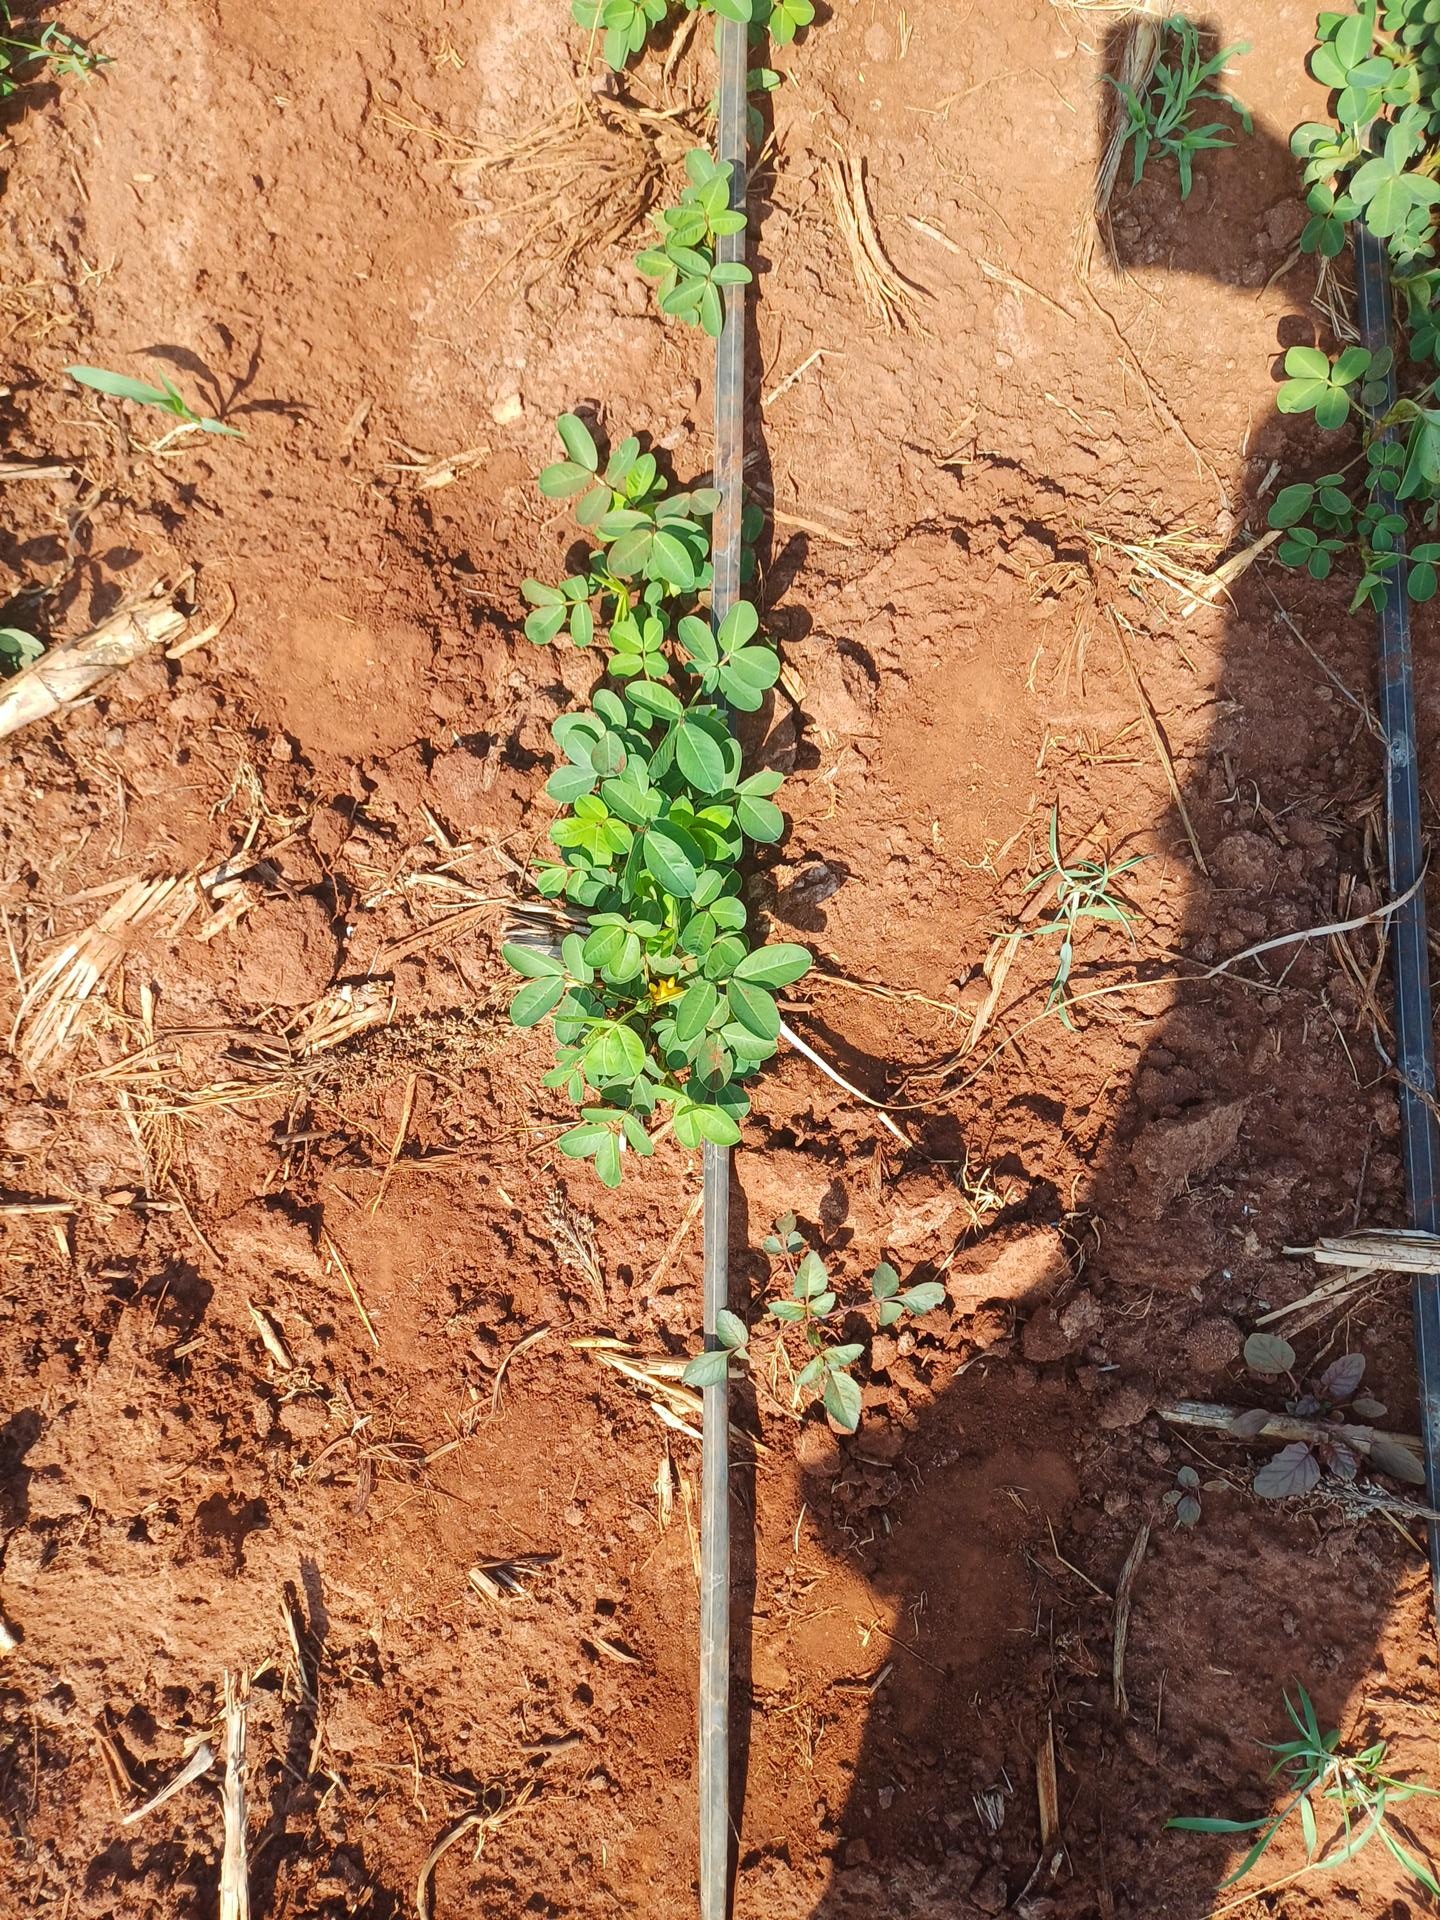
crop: groundnut
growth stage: vegetative
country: Kenya
